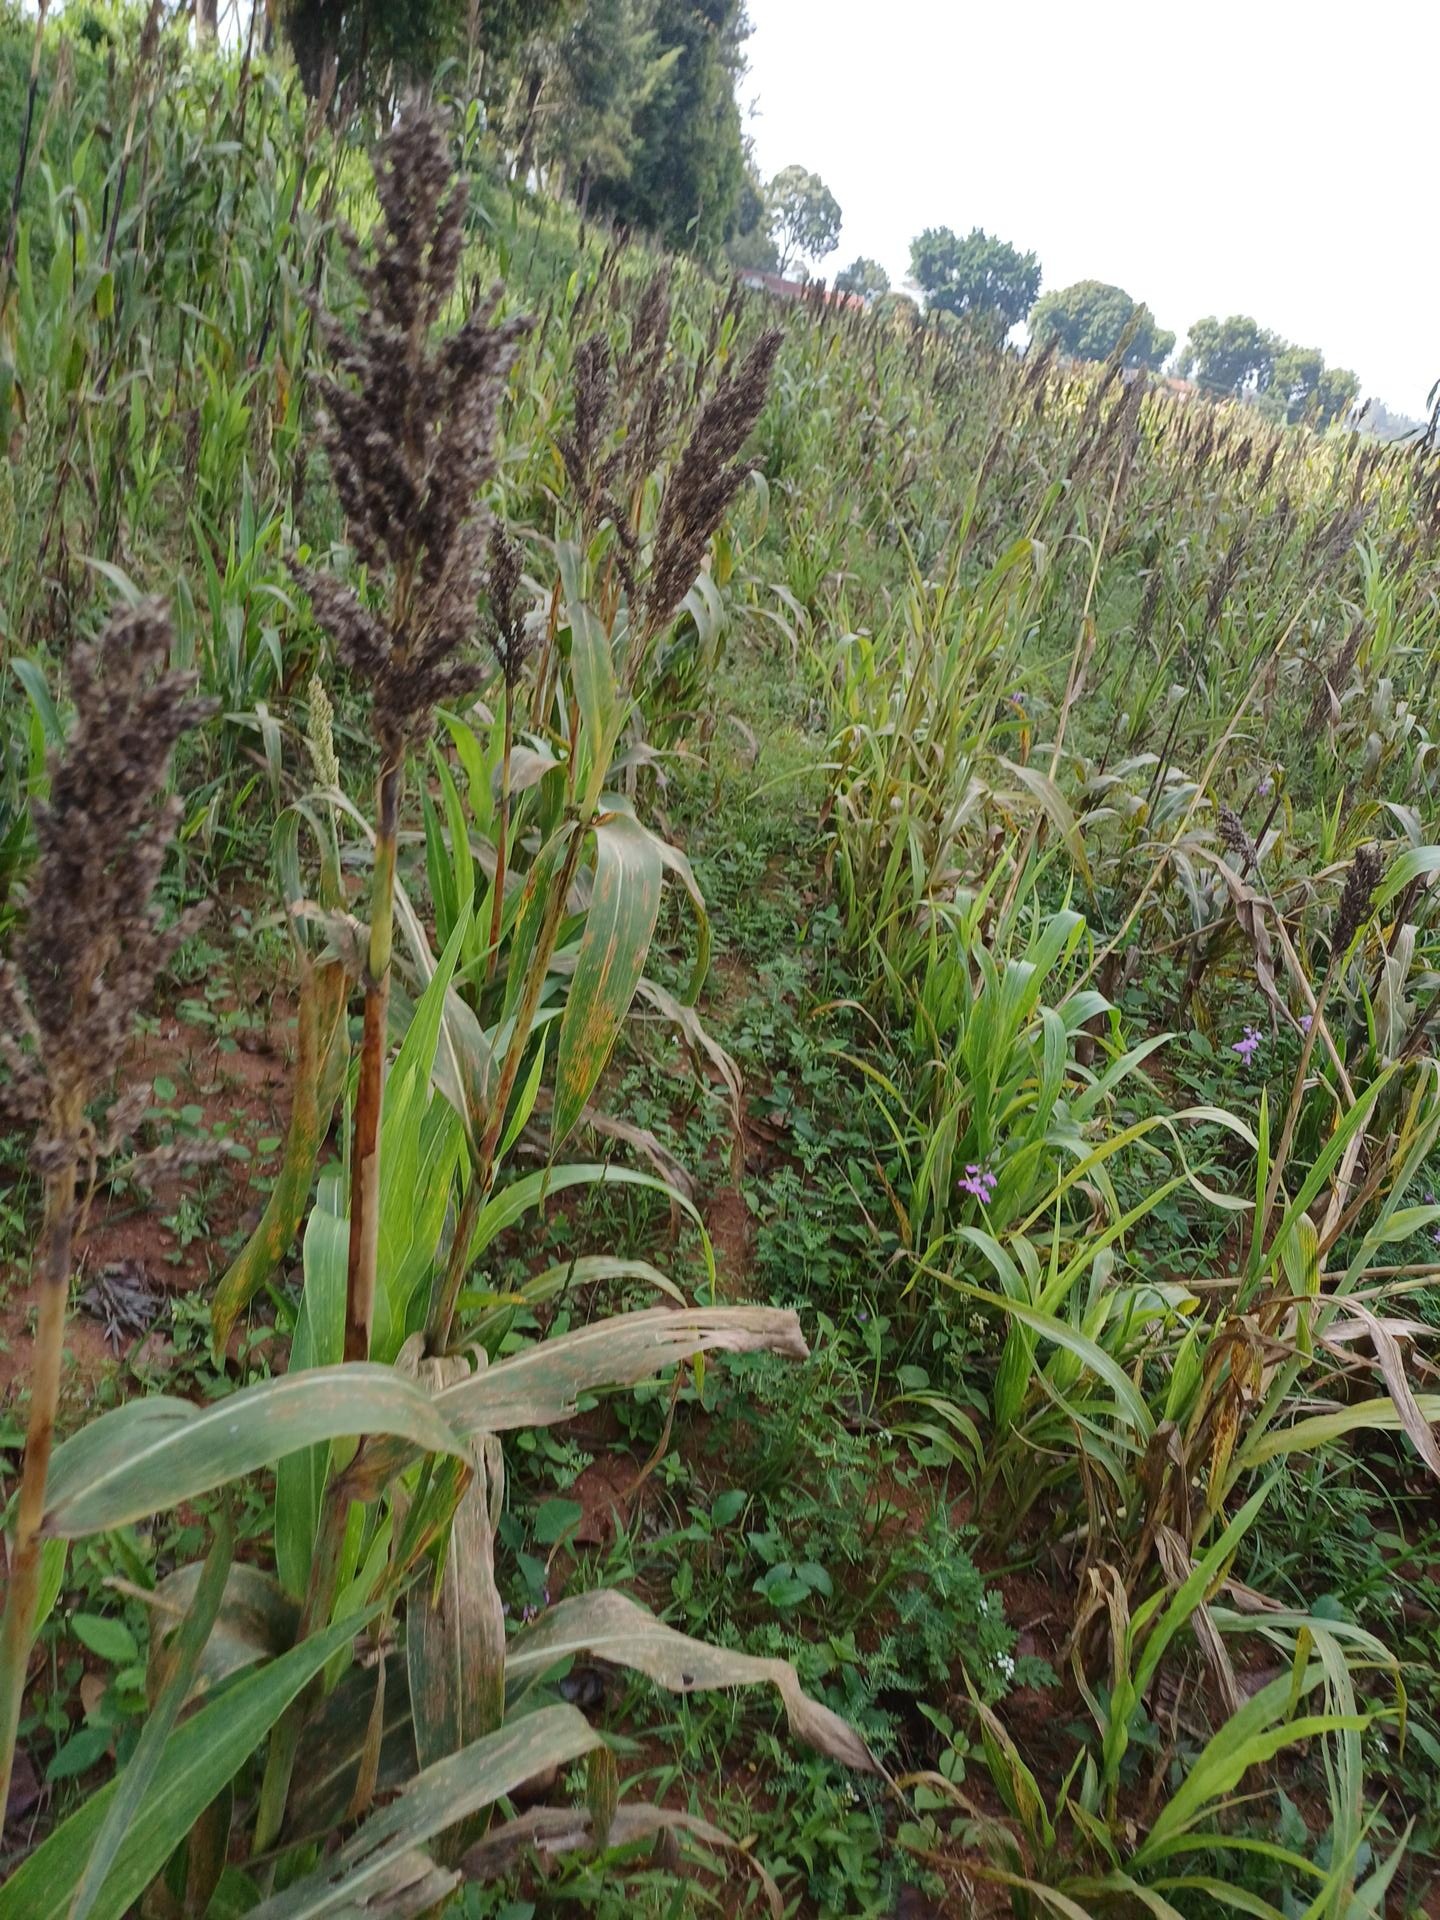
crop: sorghum
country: Kenya
